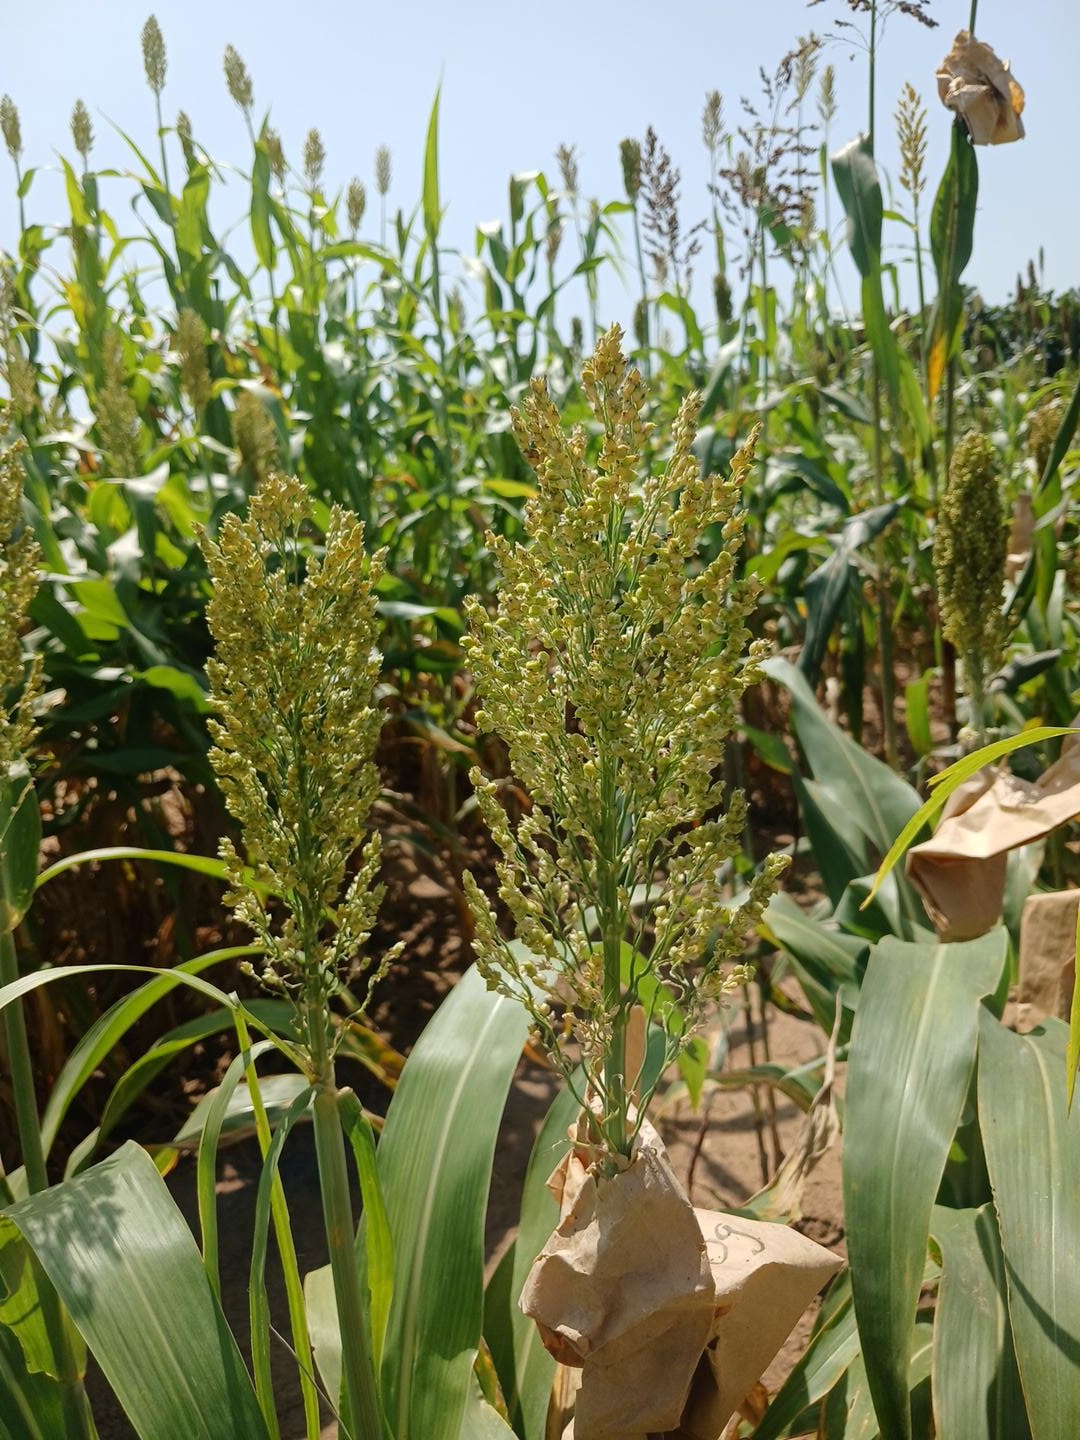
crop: sorghum
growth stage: filling grain
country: Senegal
